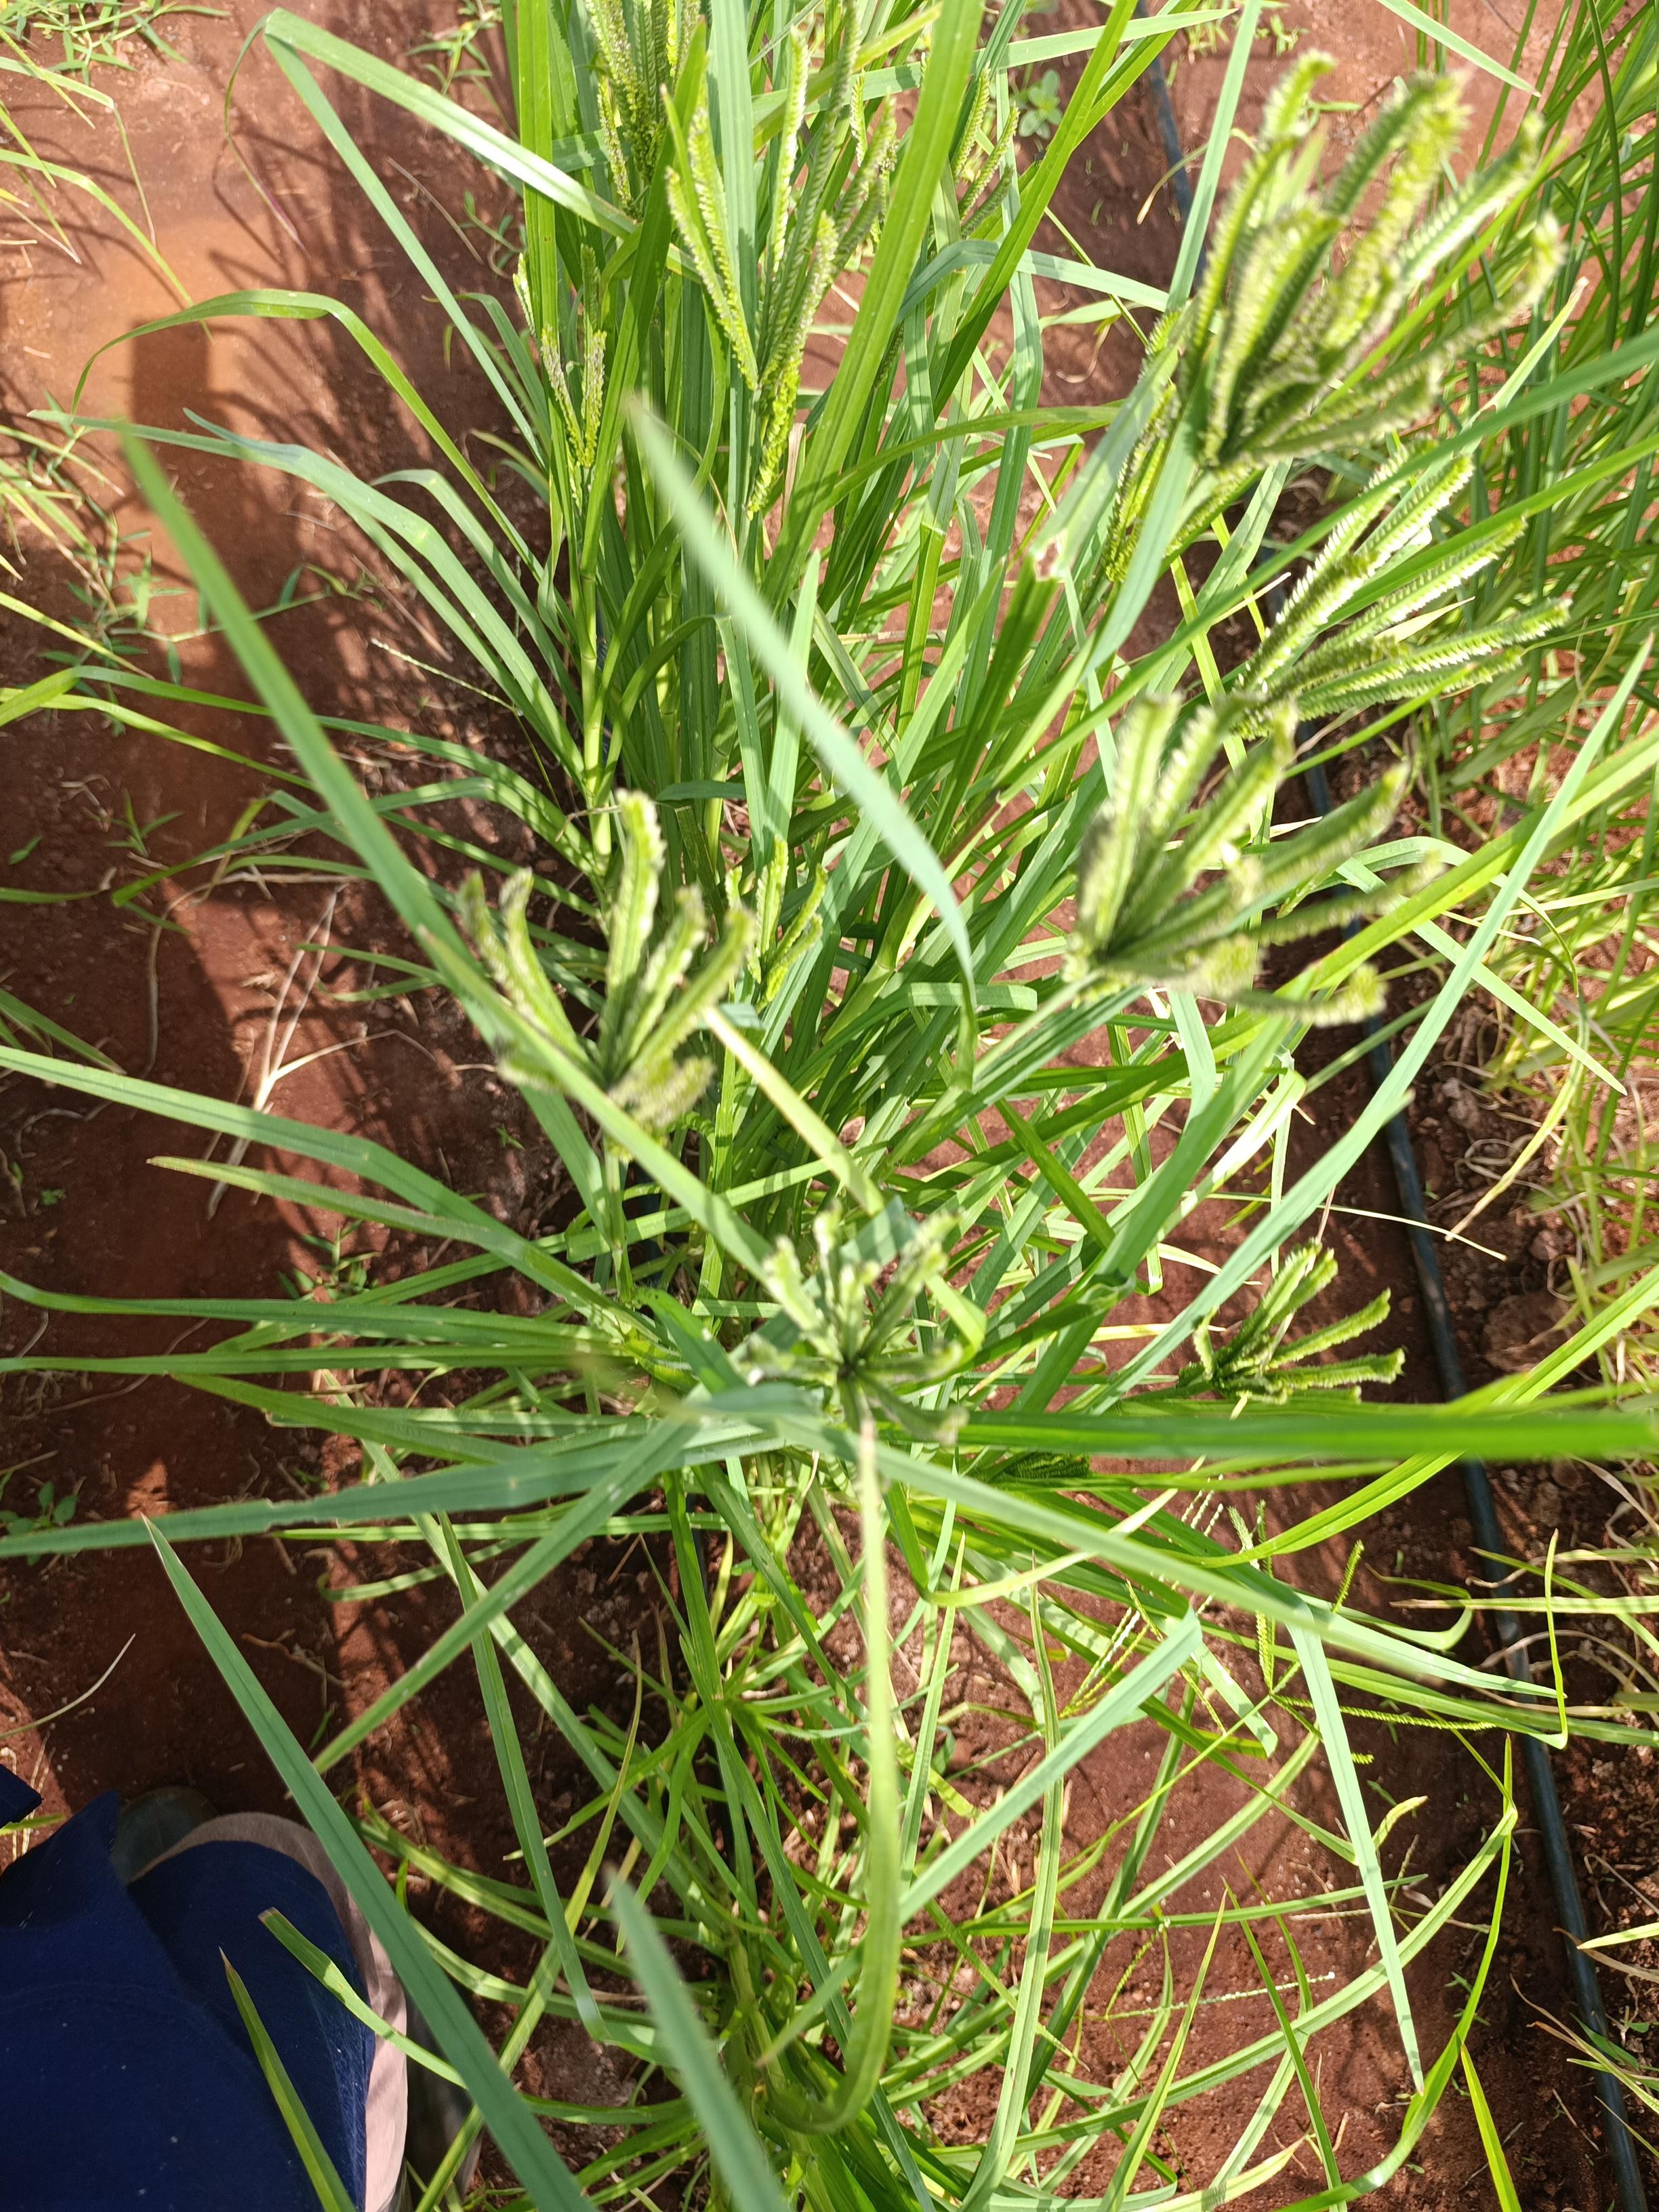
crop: finger millet
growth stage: flowering
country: Kenya
